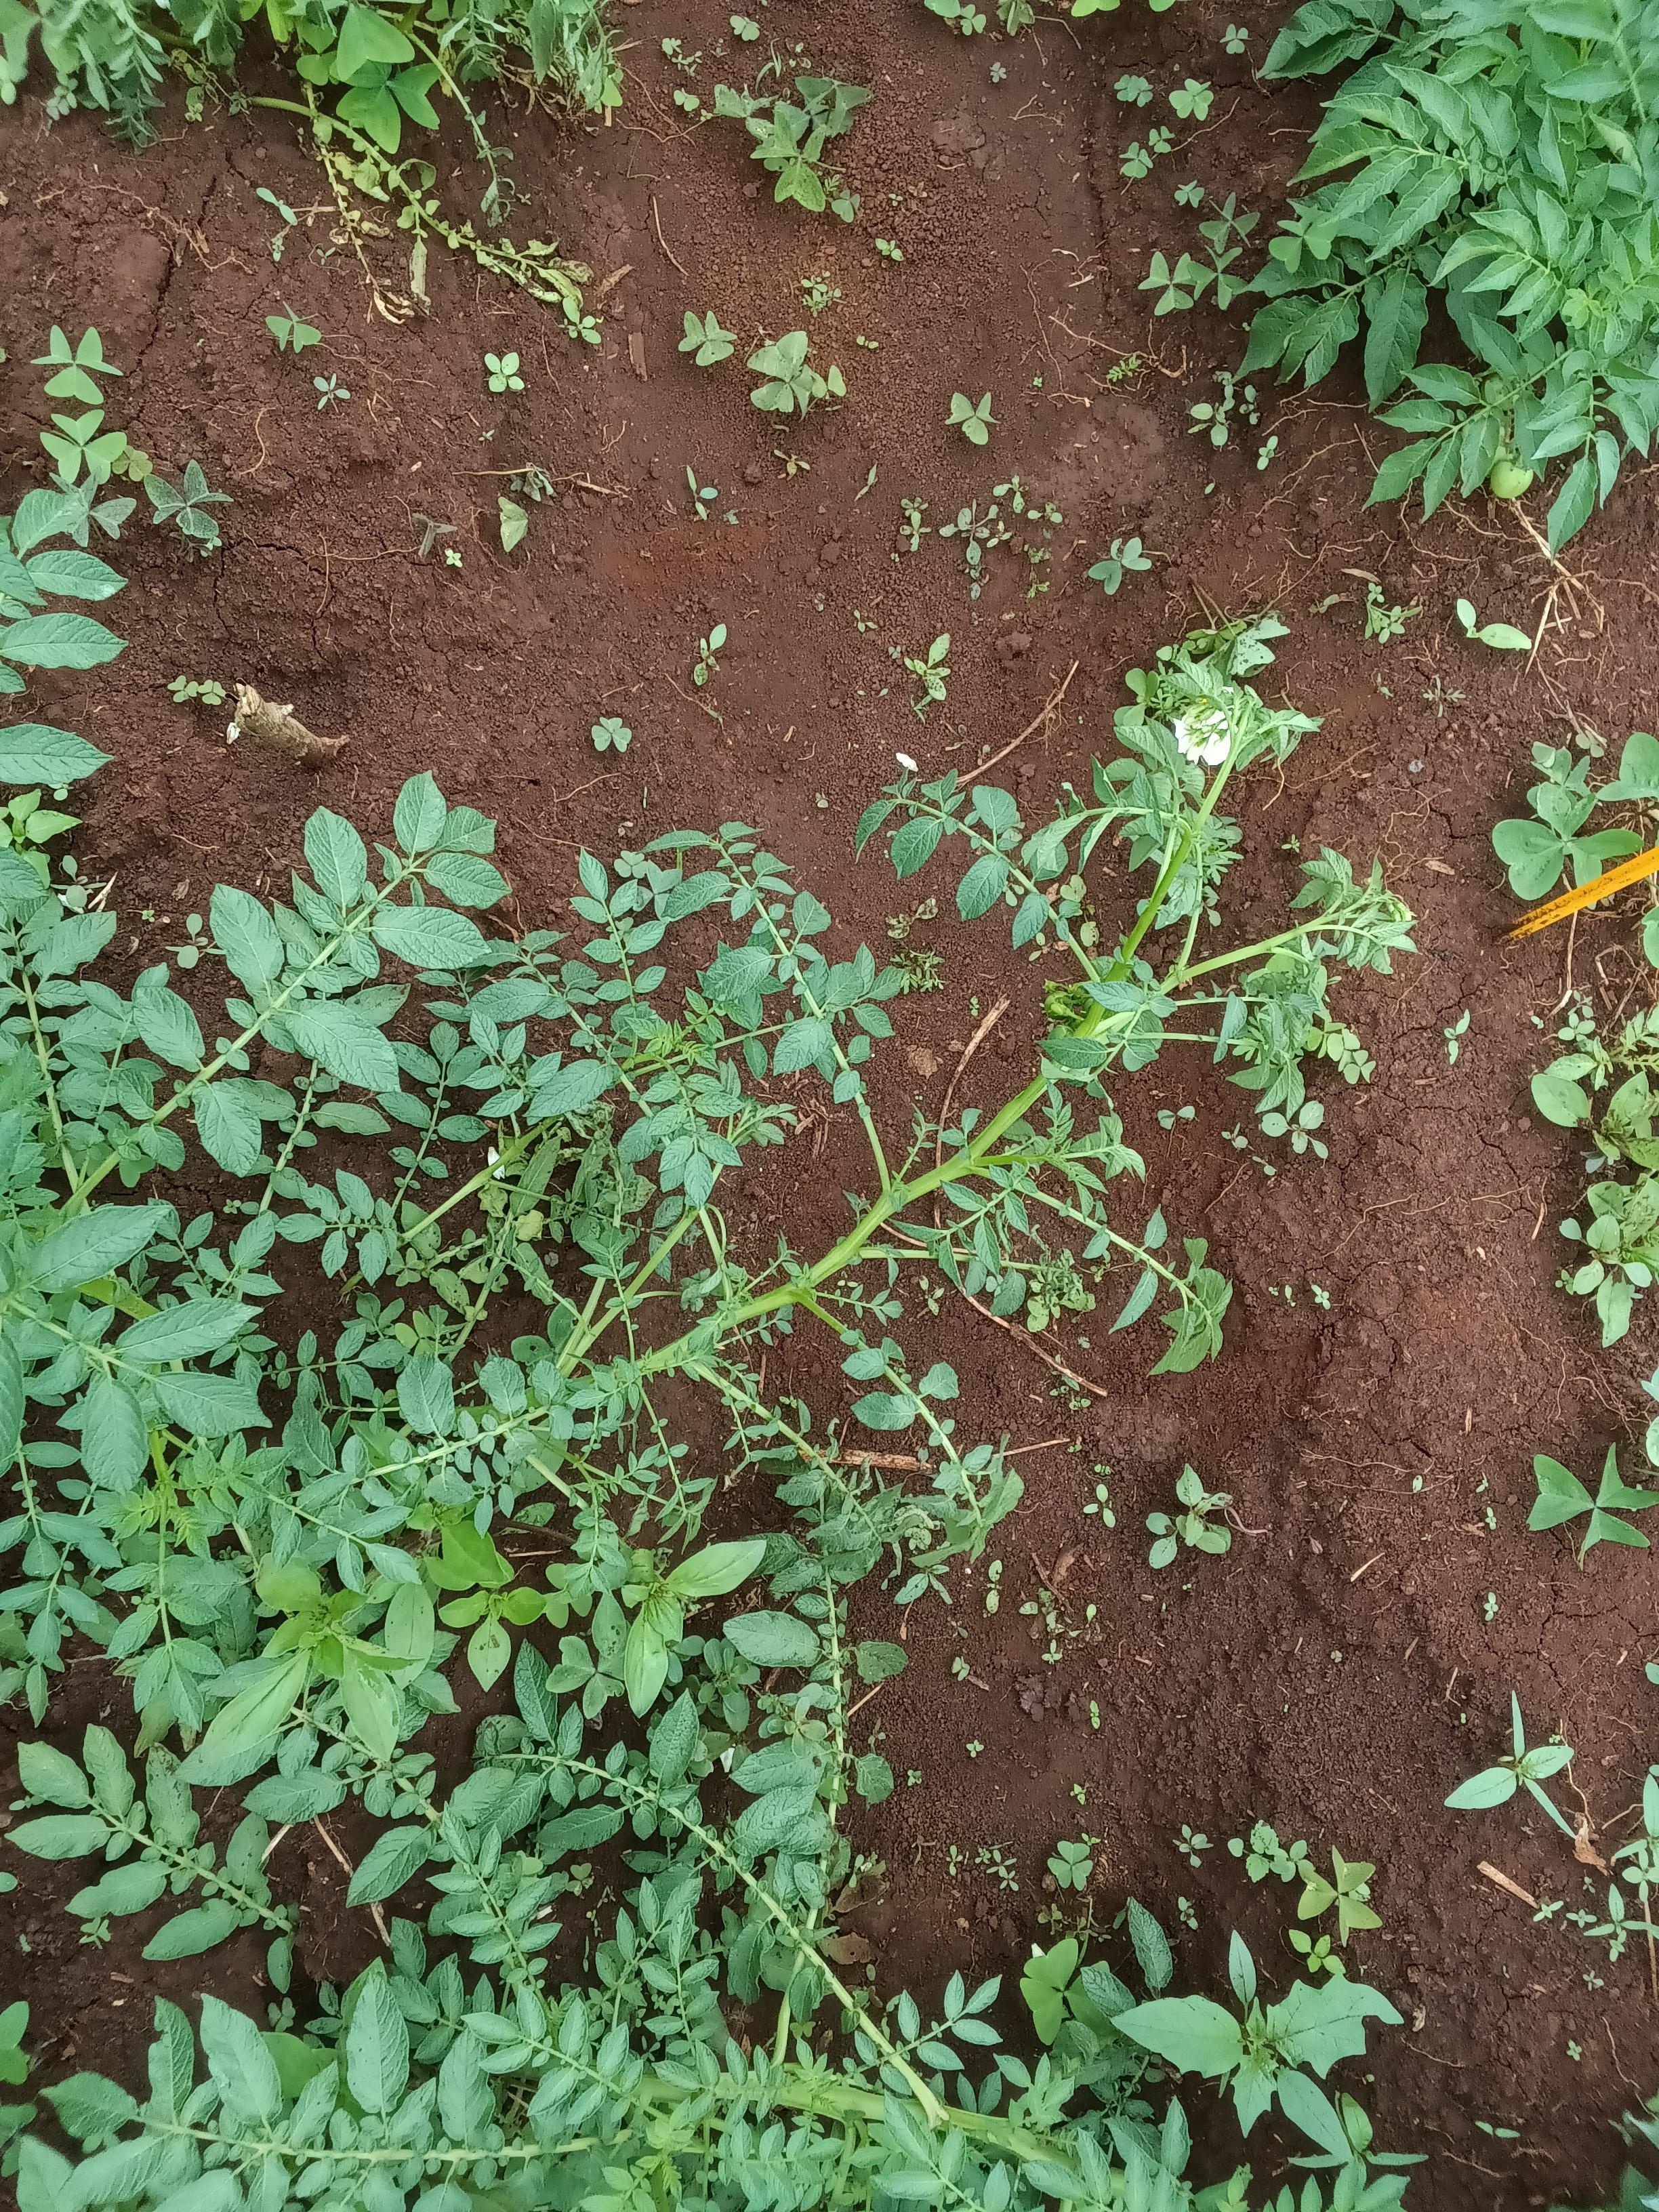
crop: potato
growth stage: flowering
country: Kenya
